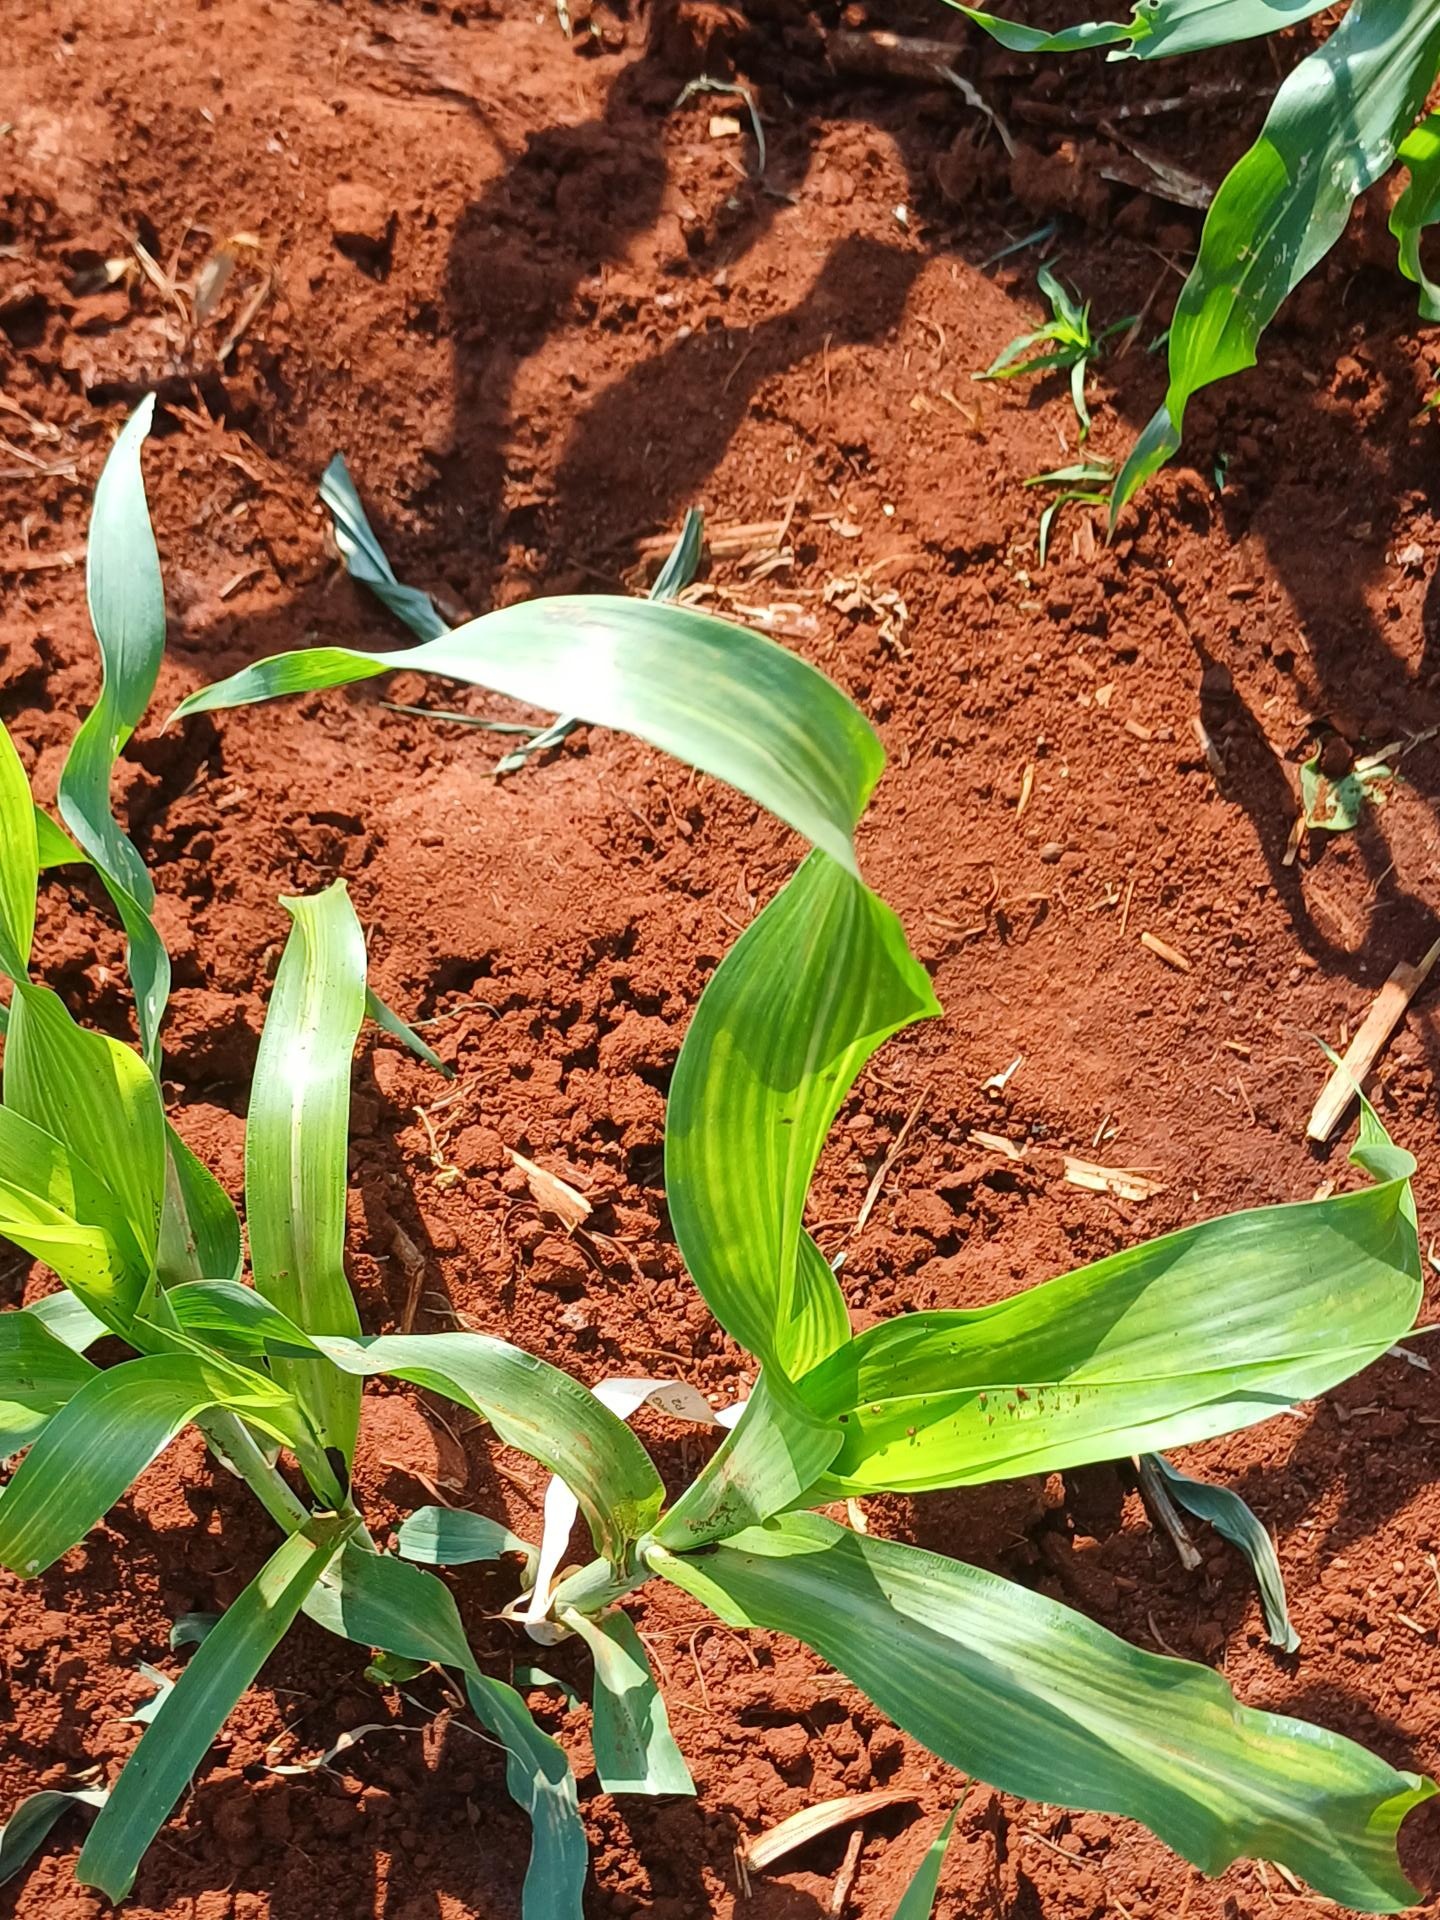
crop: sorghum
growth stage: vegetative
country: Kenya
